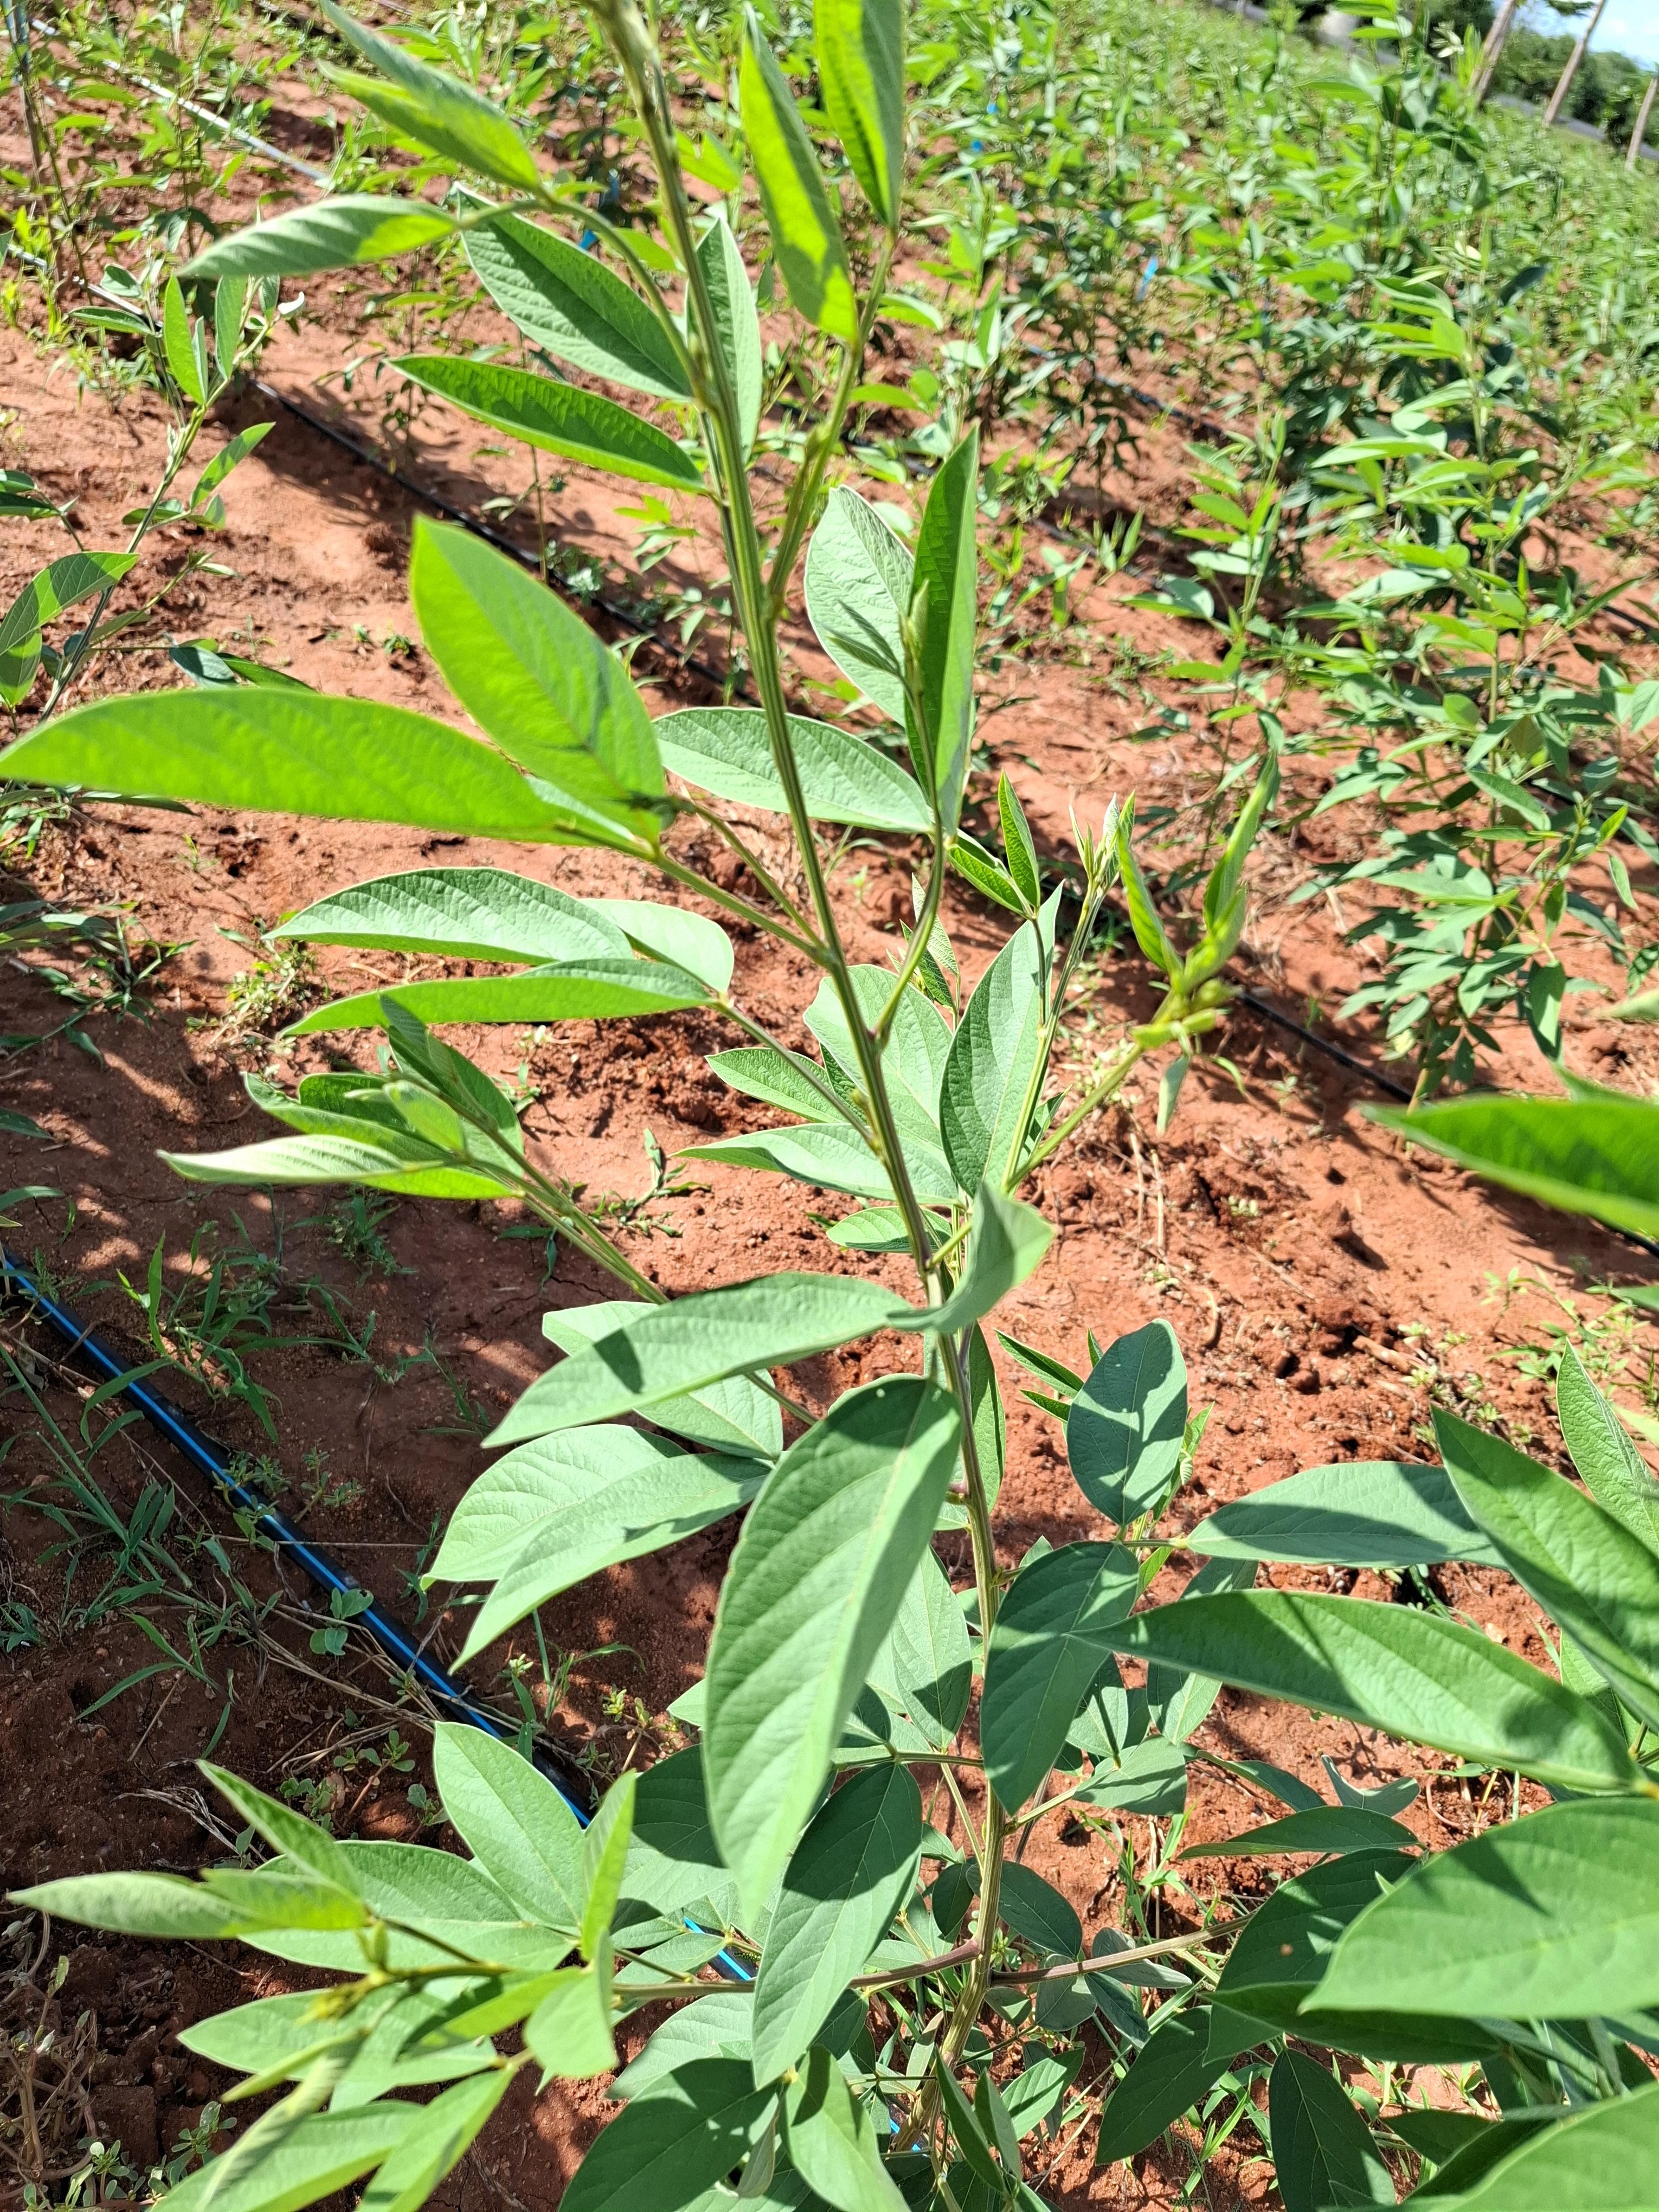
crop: pigeonpea
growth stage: flowering
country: Kenya
